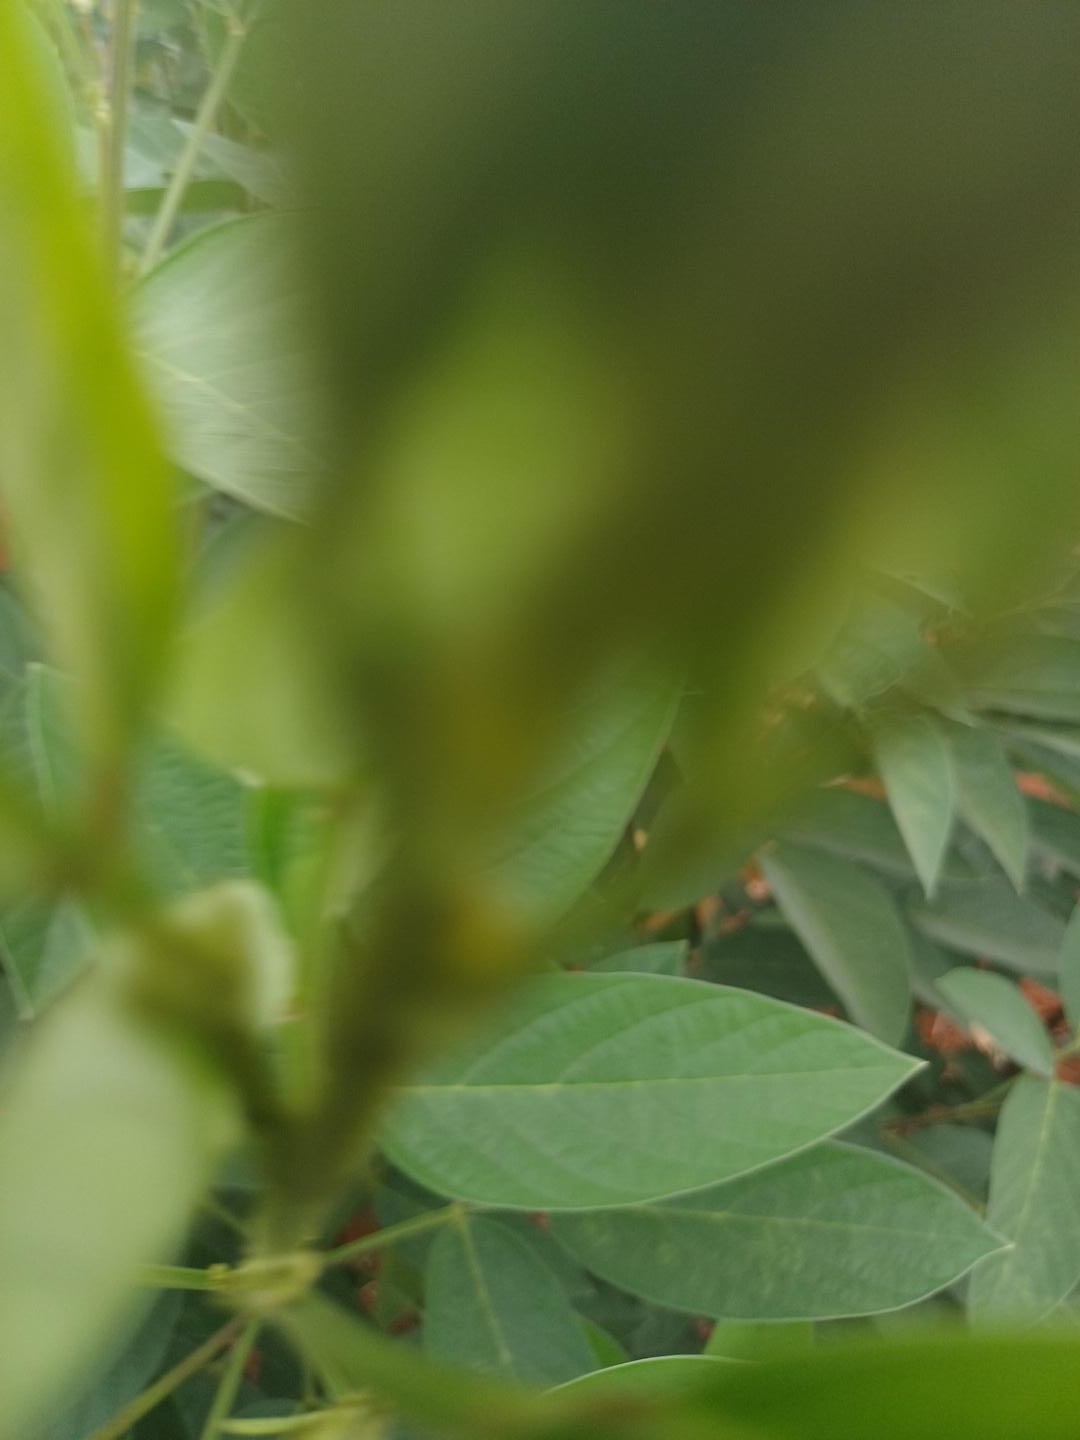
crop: pigeonpea
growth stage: vegetative
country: Kenya
